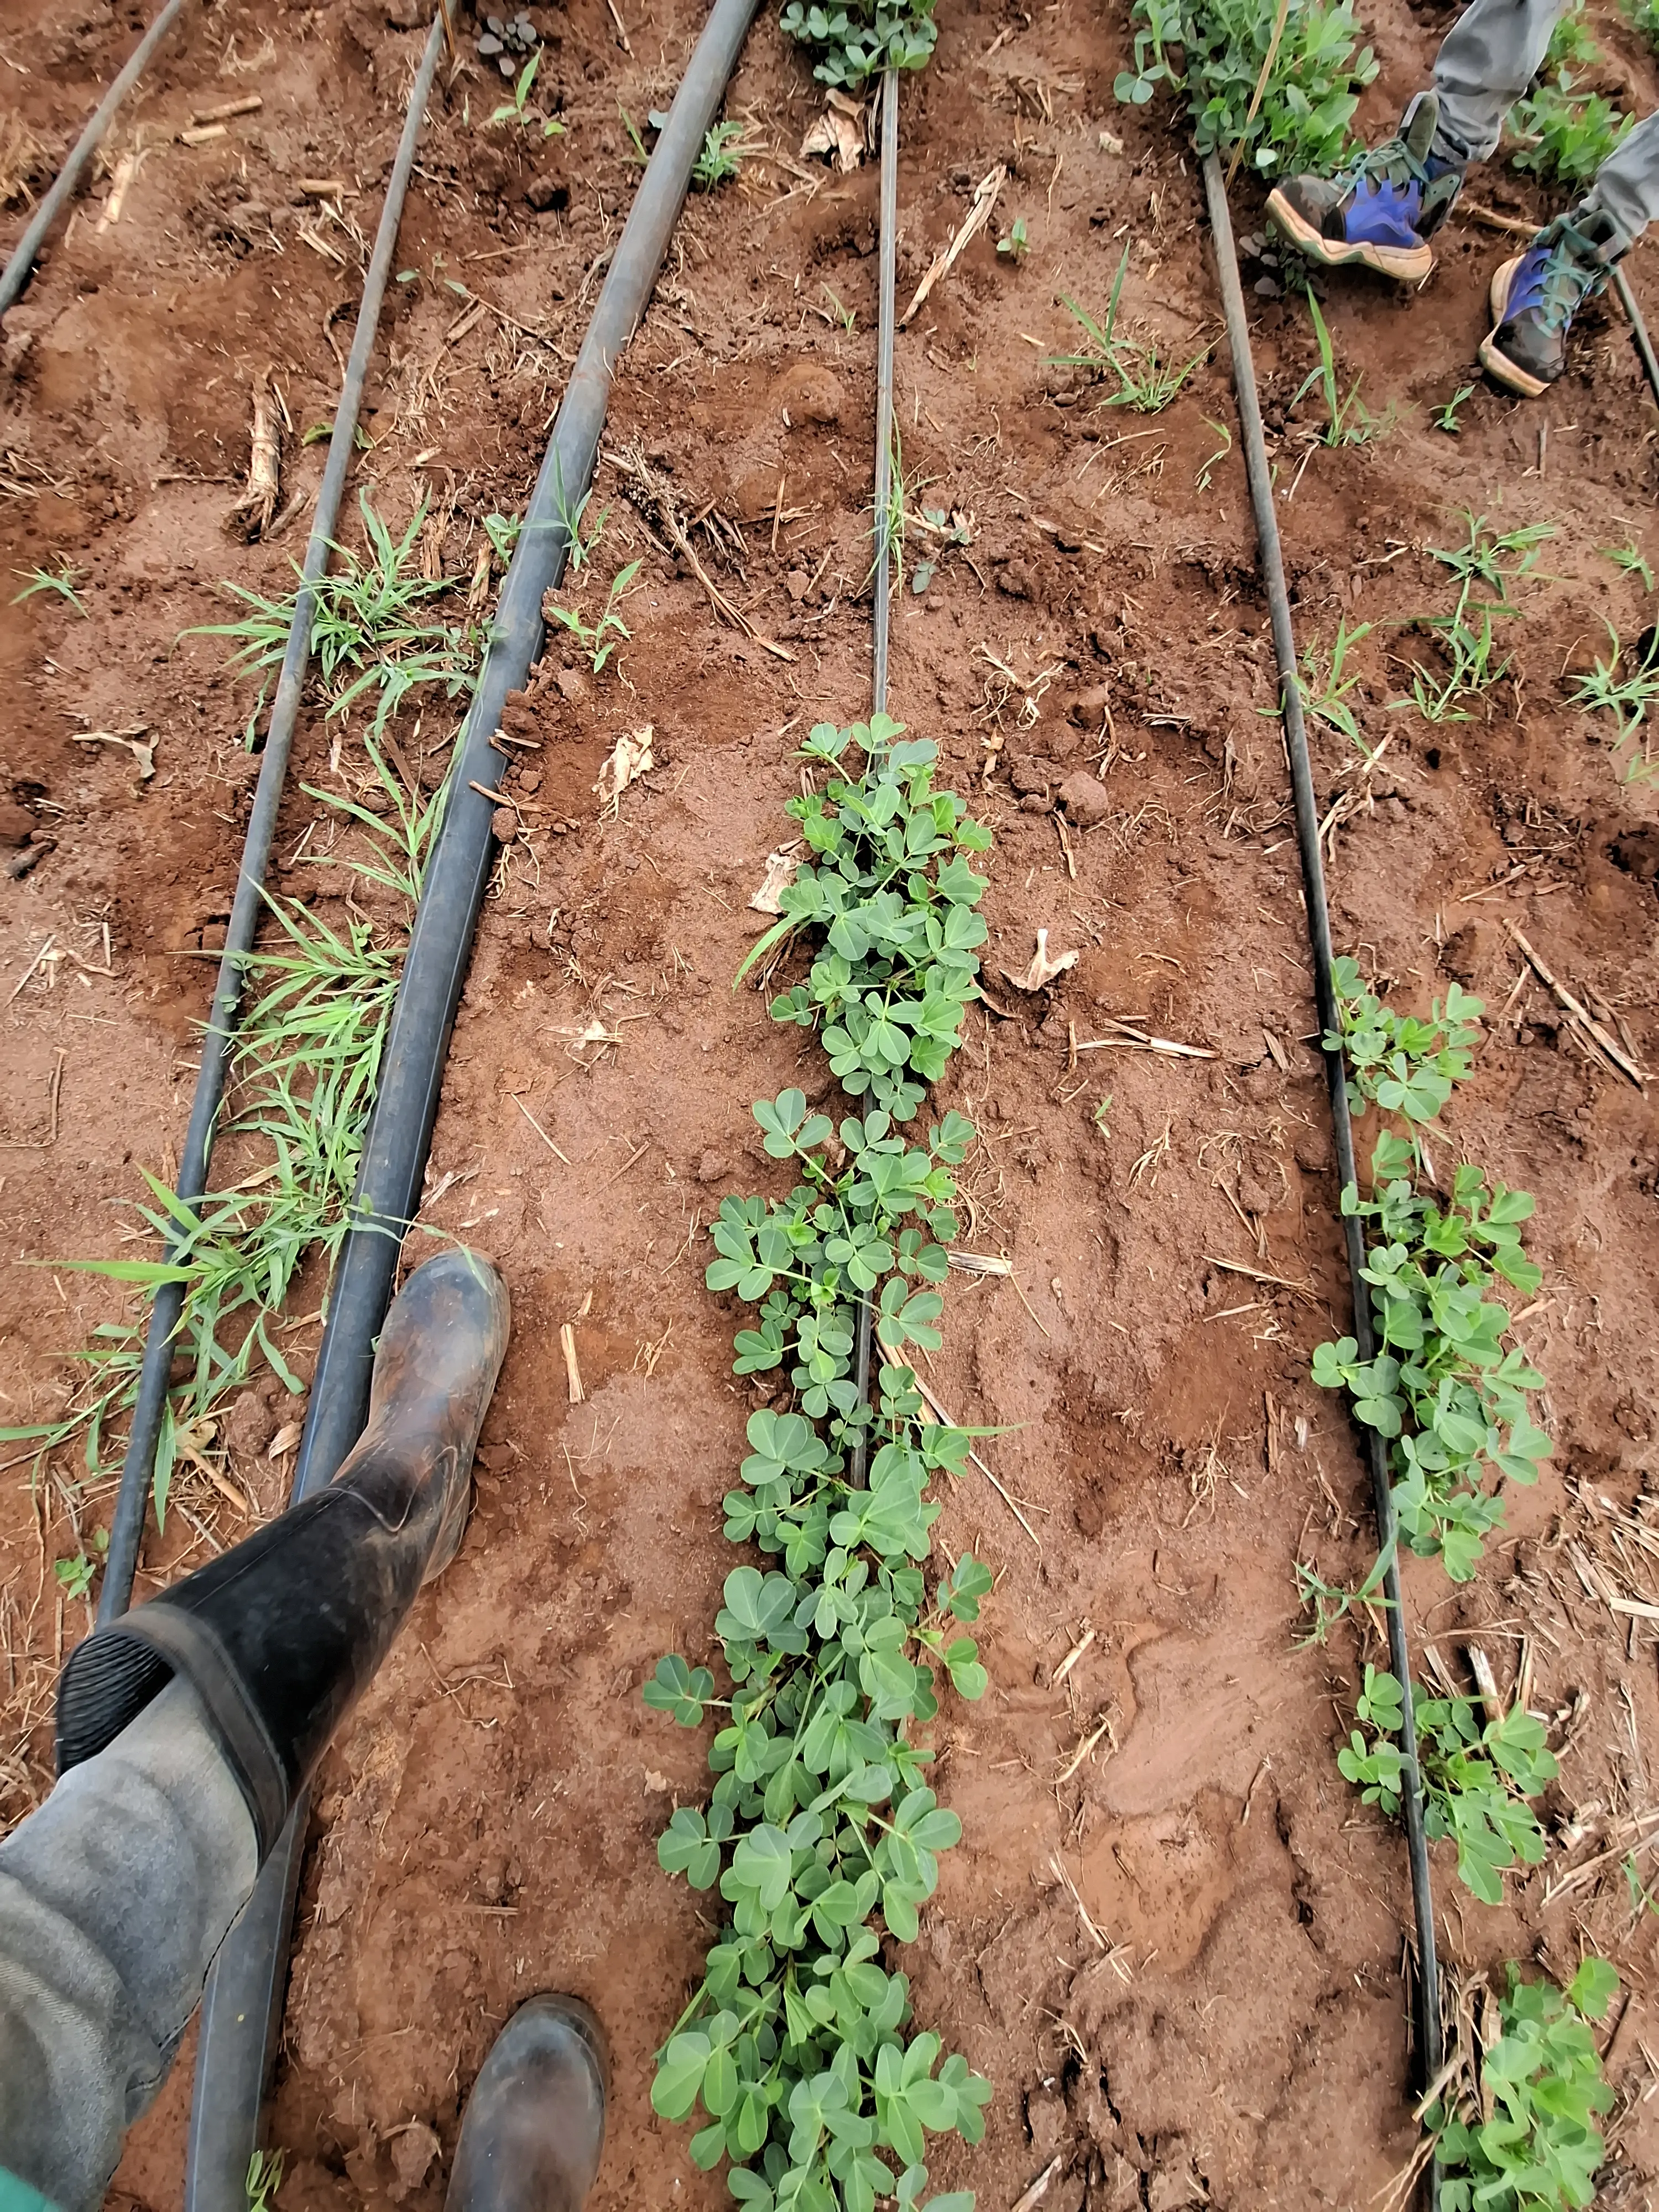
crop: groundnut
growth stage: vegetative
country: Kenya
